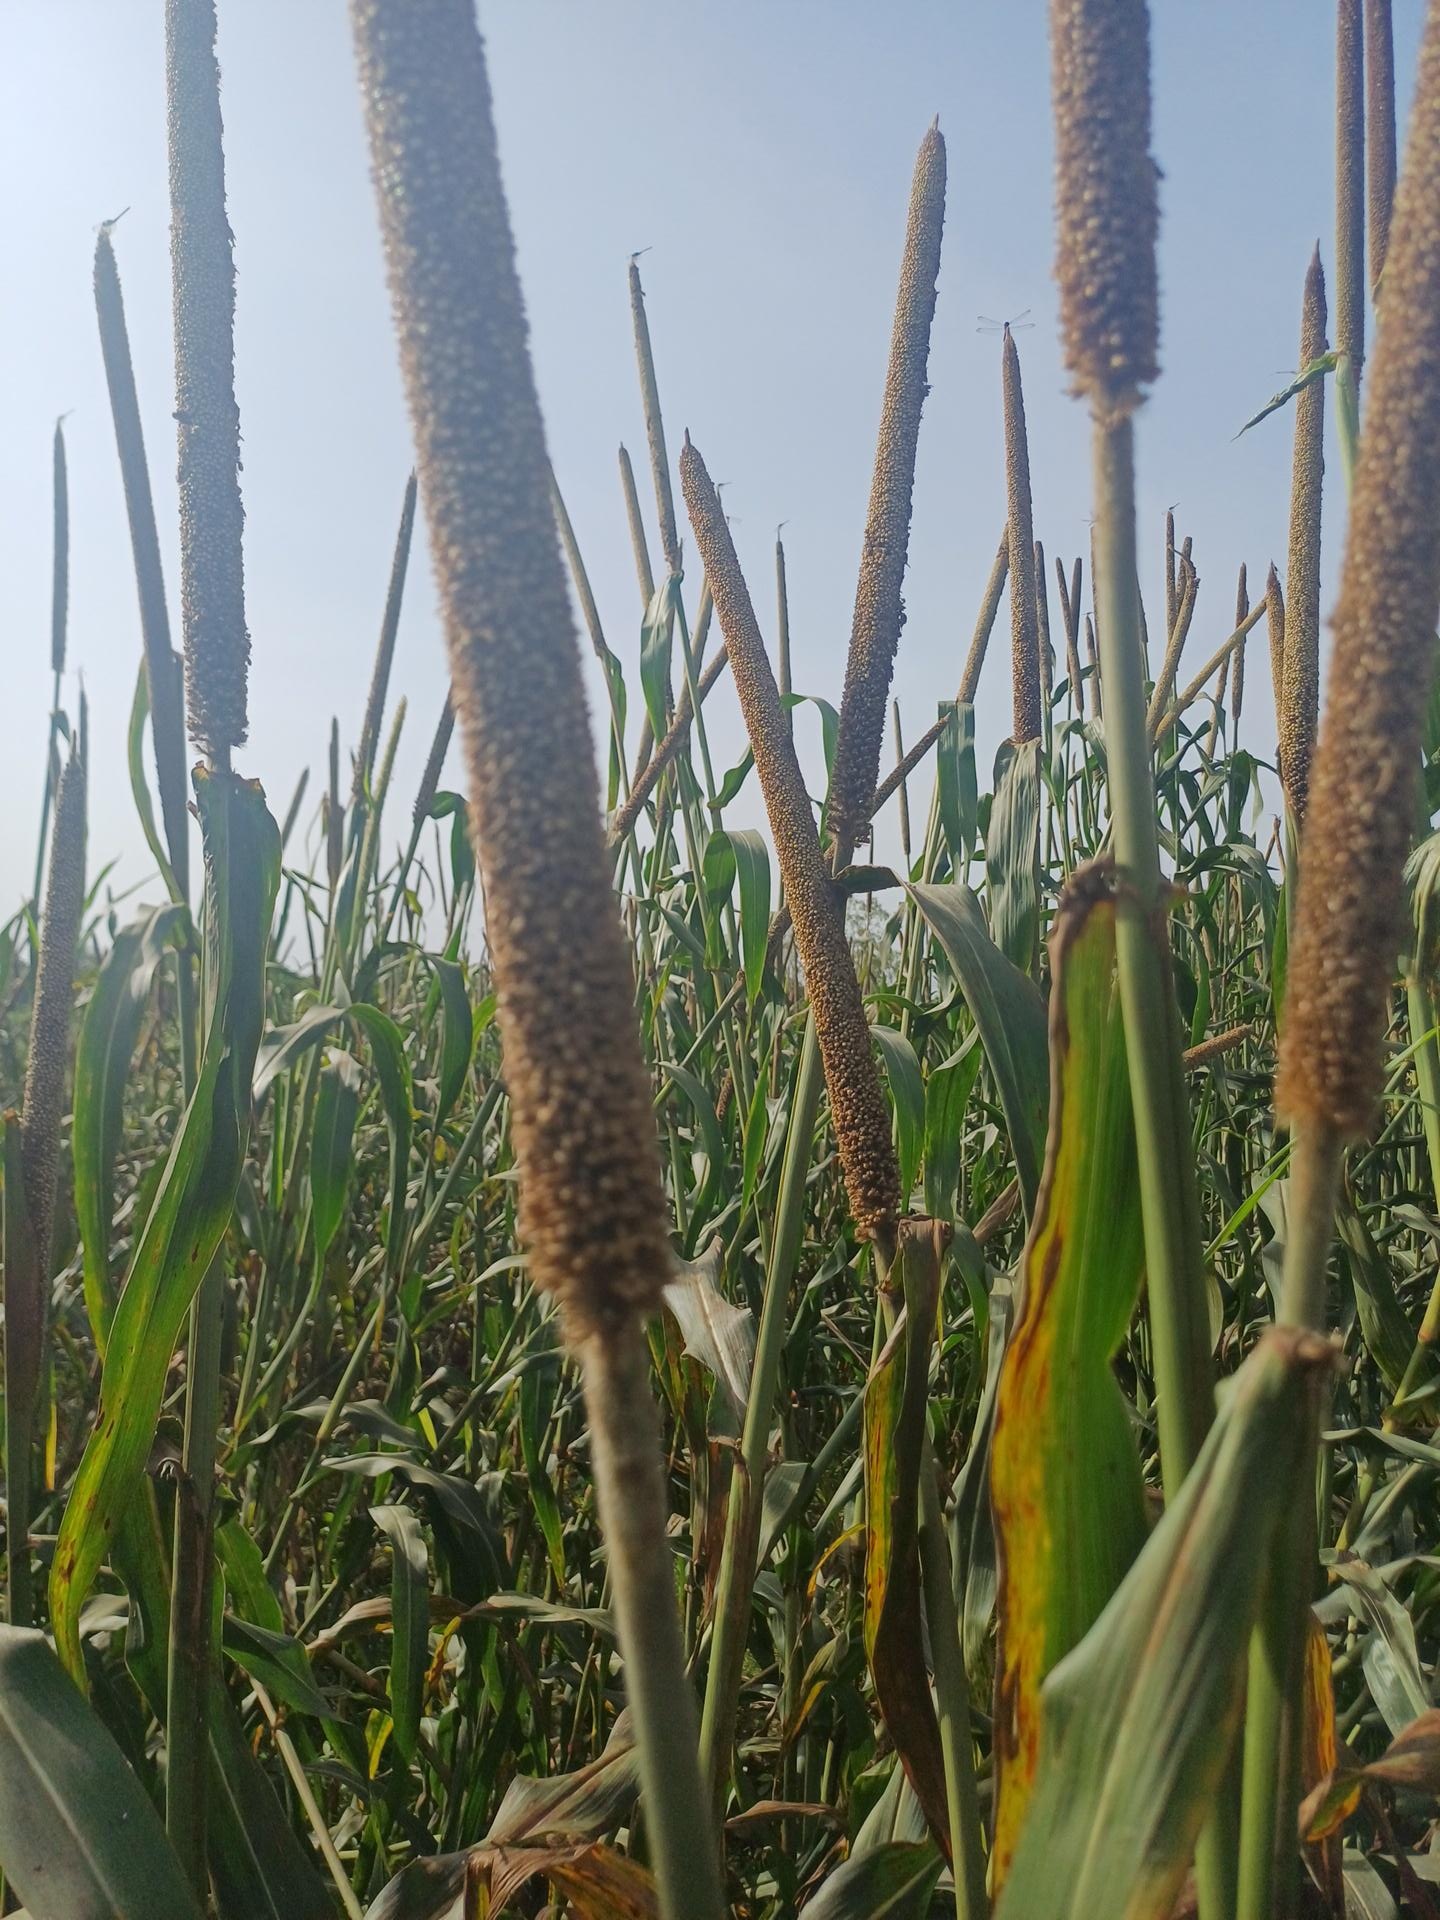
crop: pearl millet
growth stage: filling grain
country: Senegal
